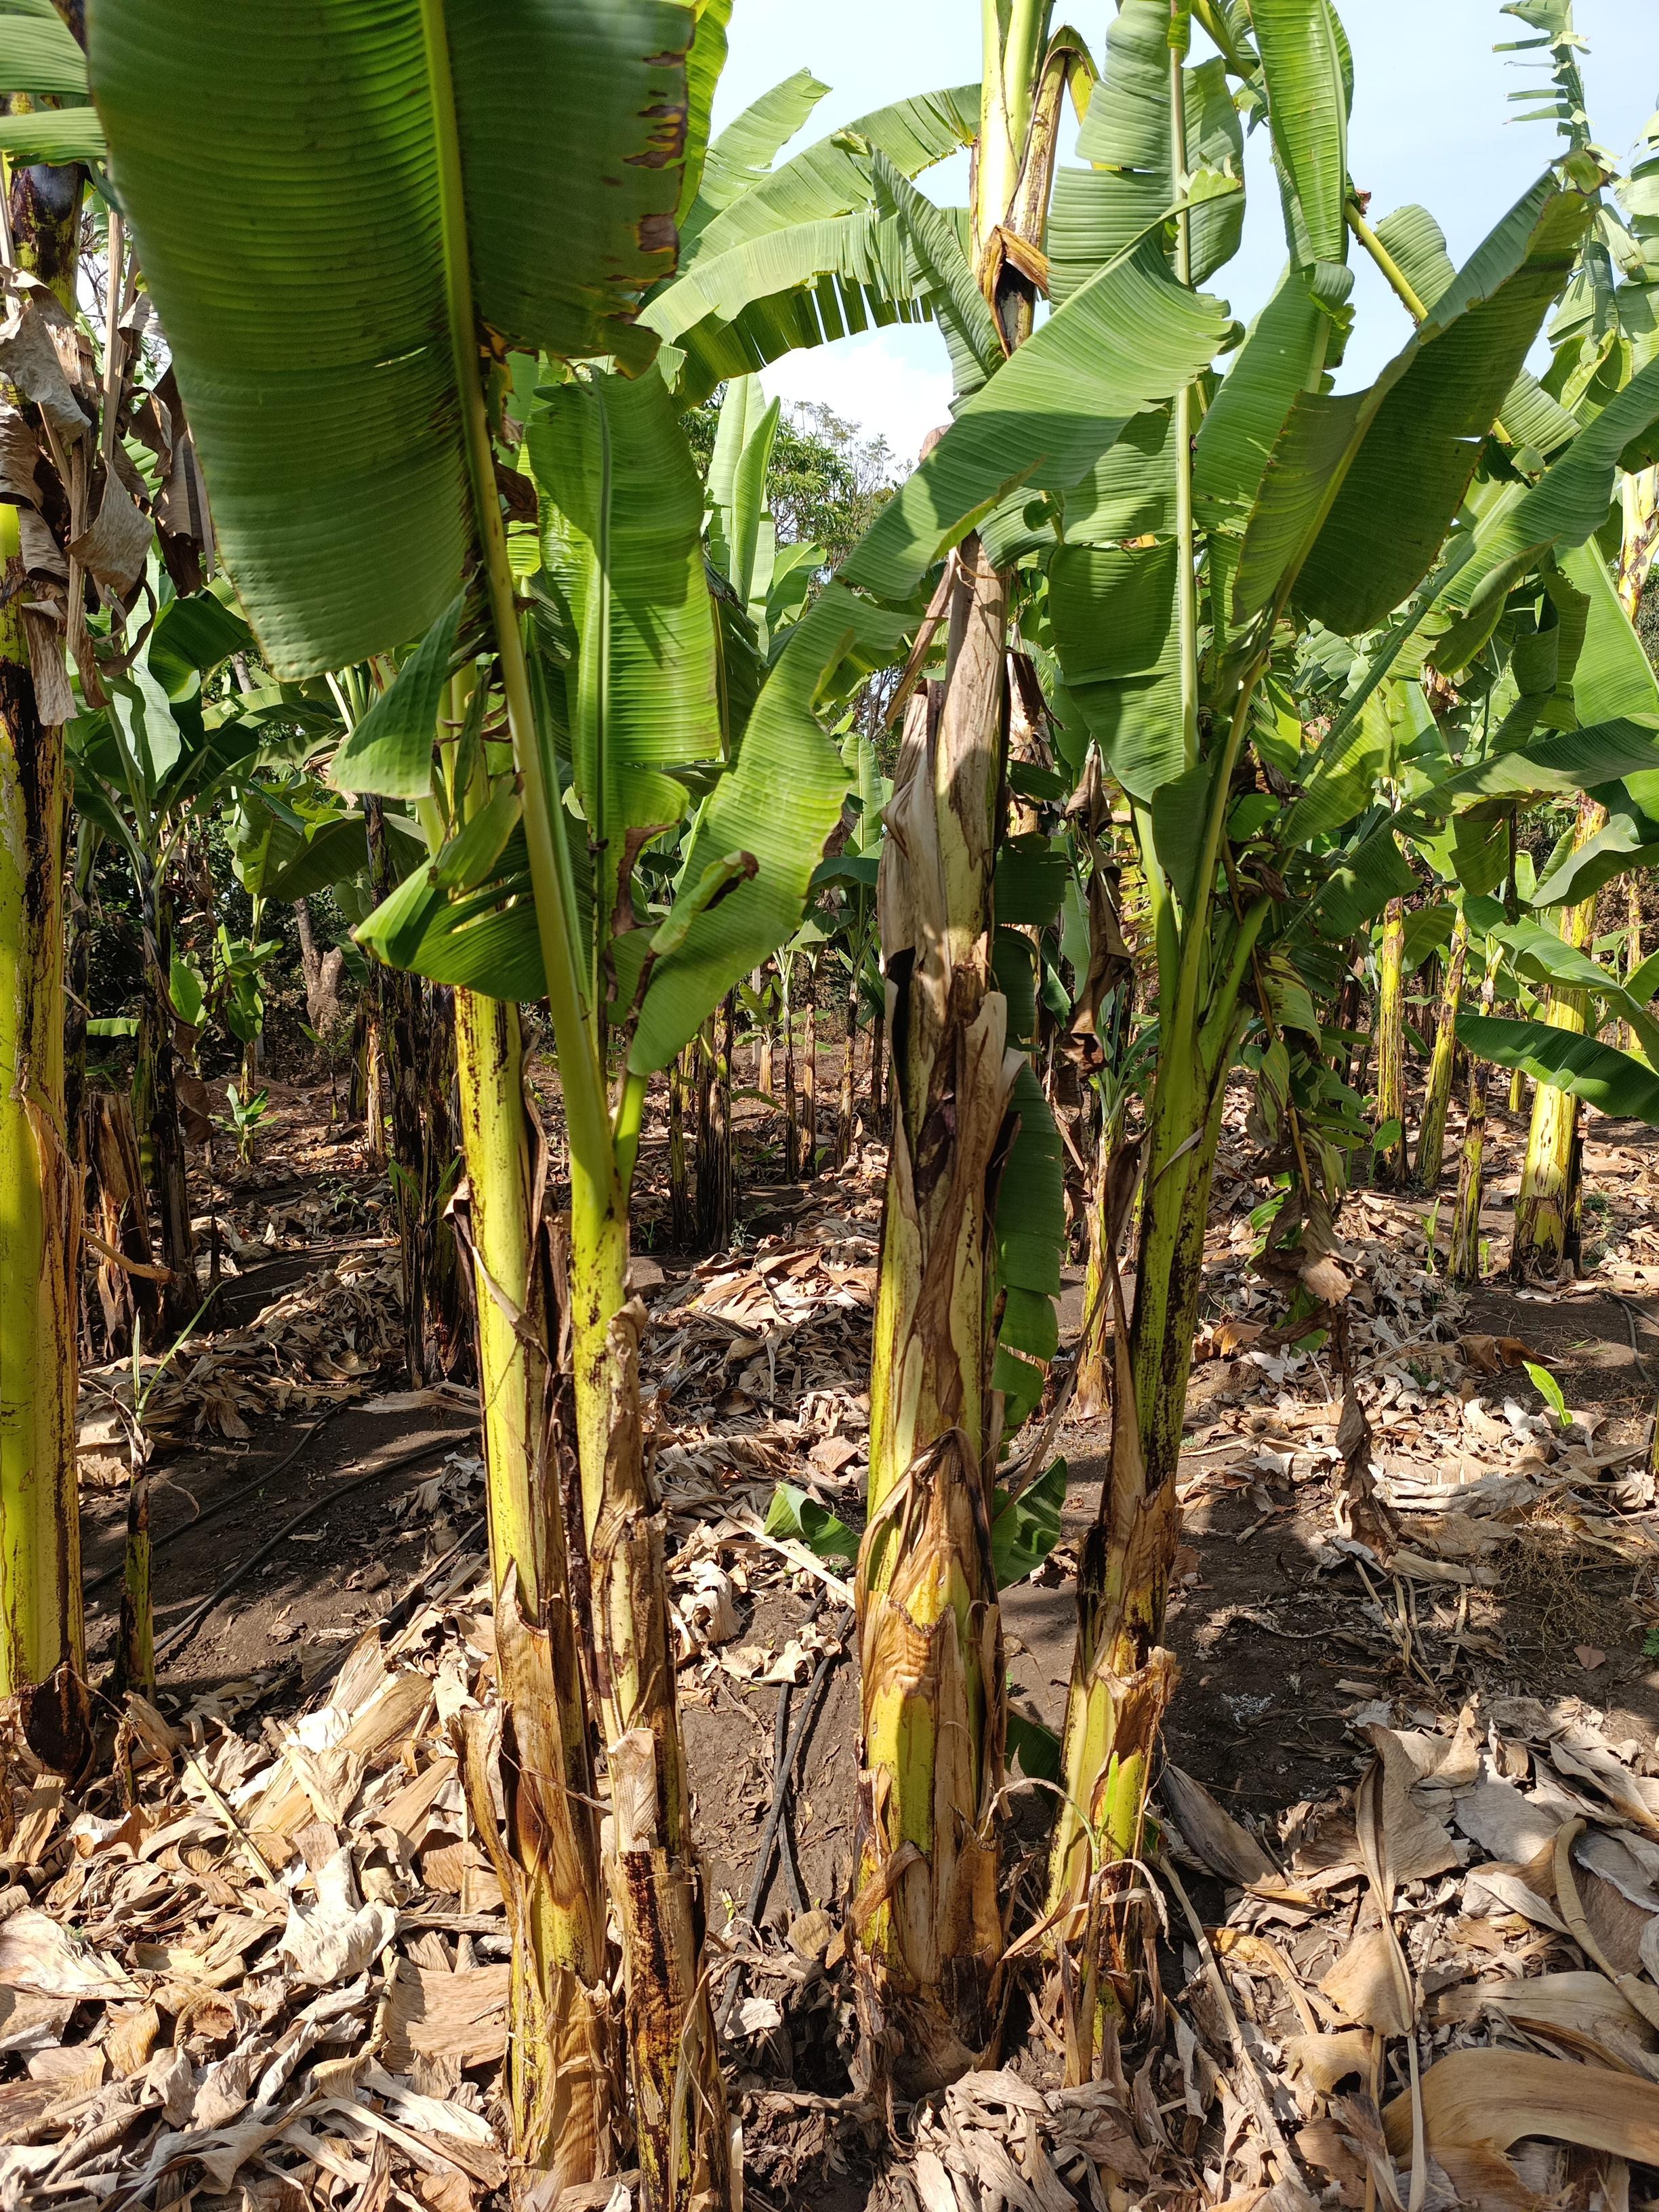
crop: banana
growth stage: vegetative
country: Tanzania
